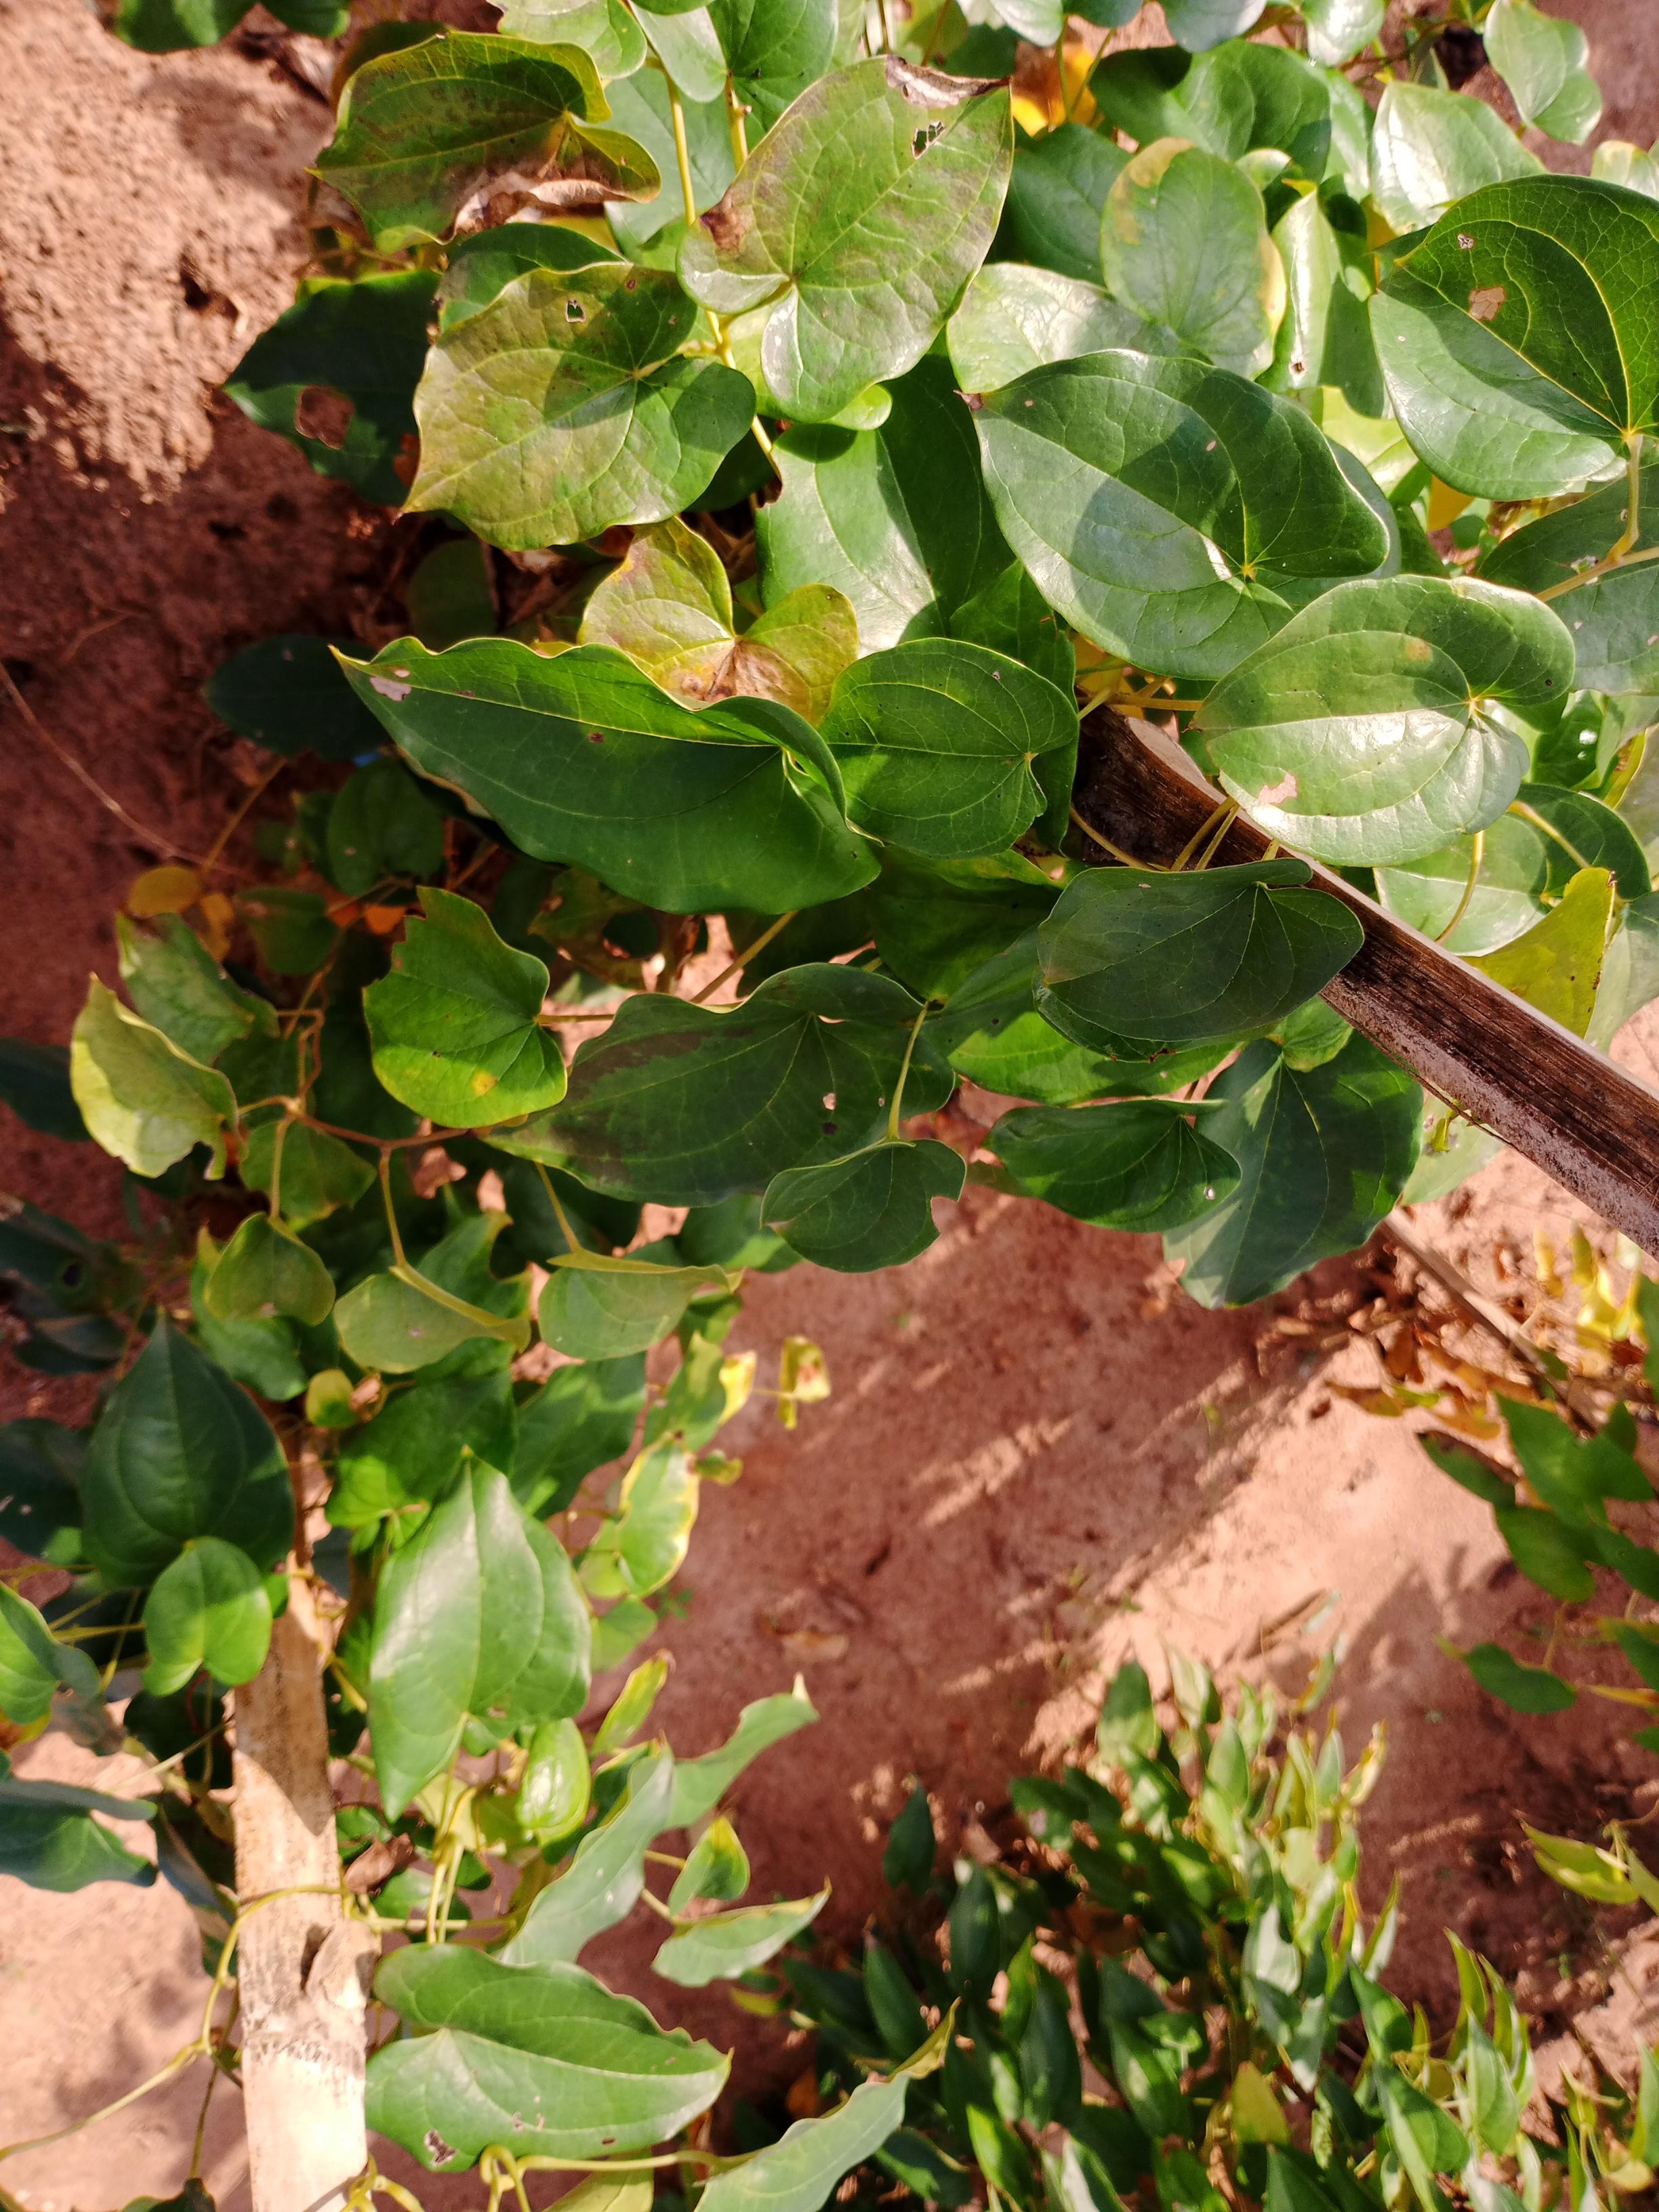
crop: yam
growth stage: vegetative
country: Nigeria
